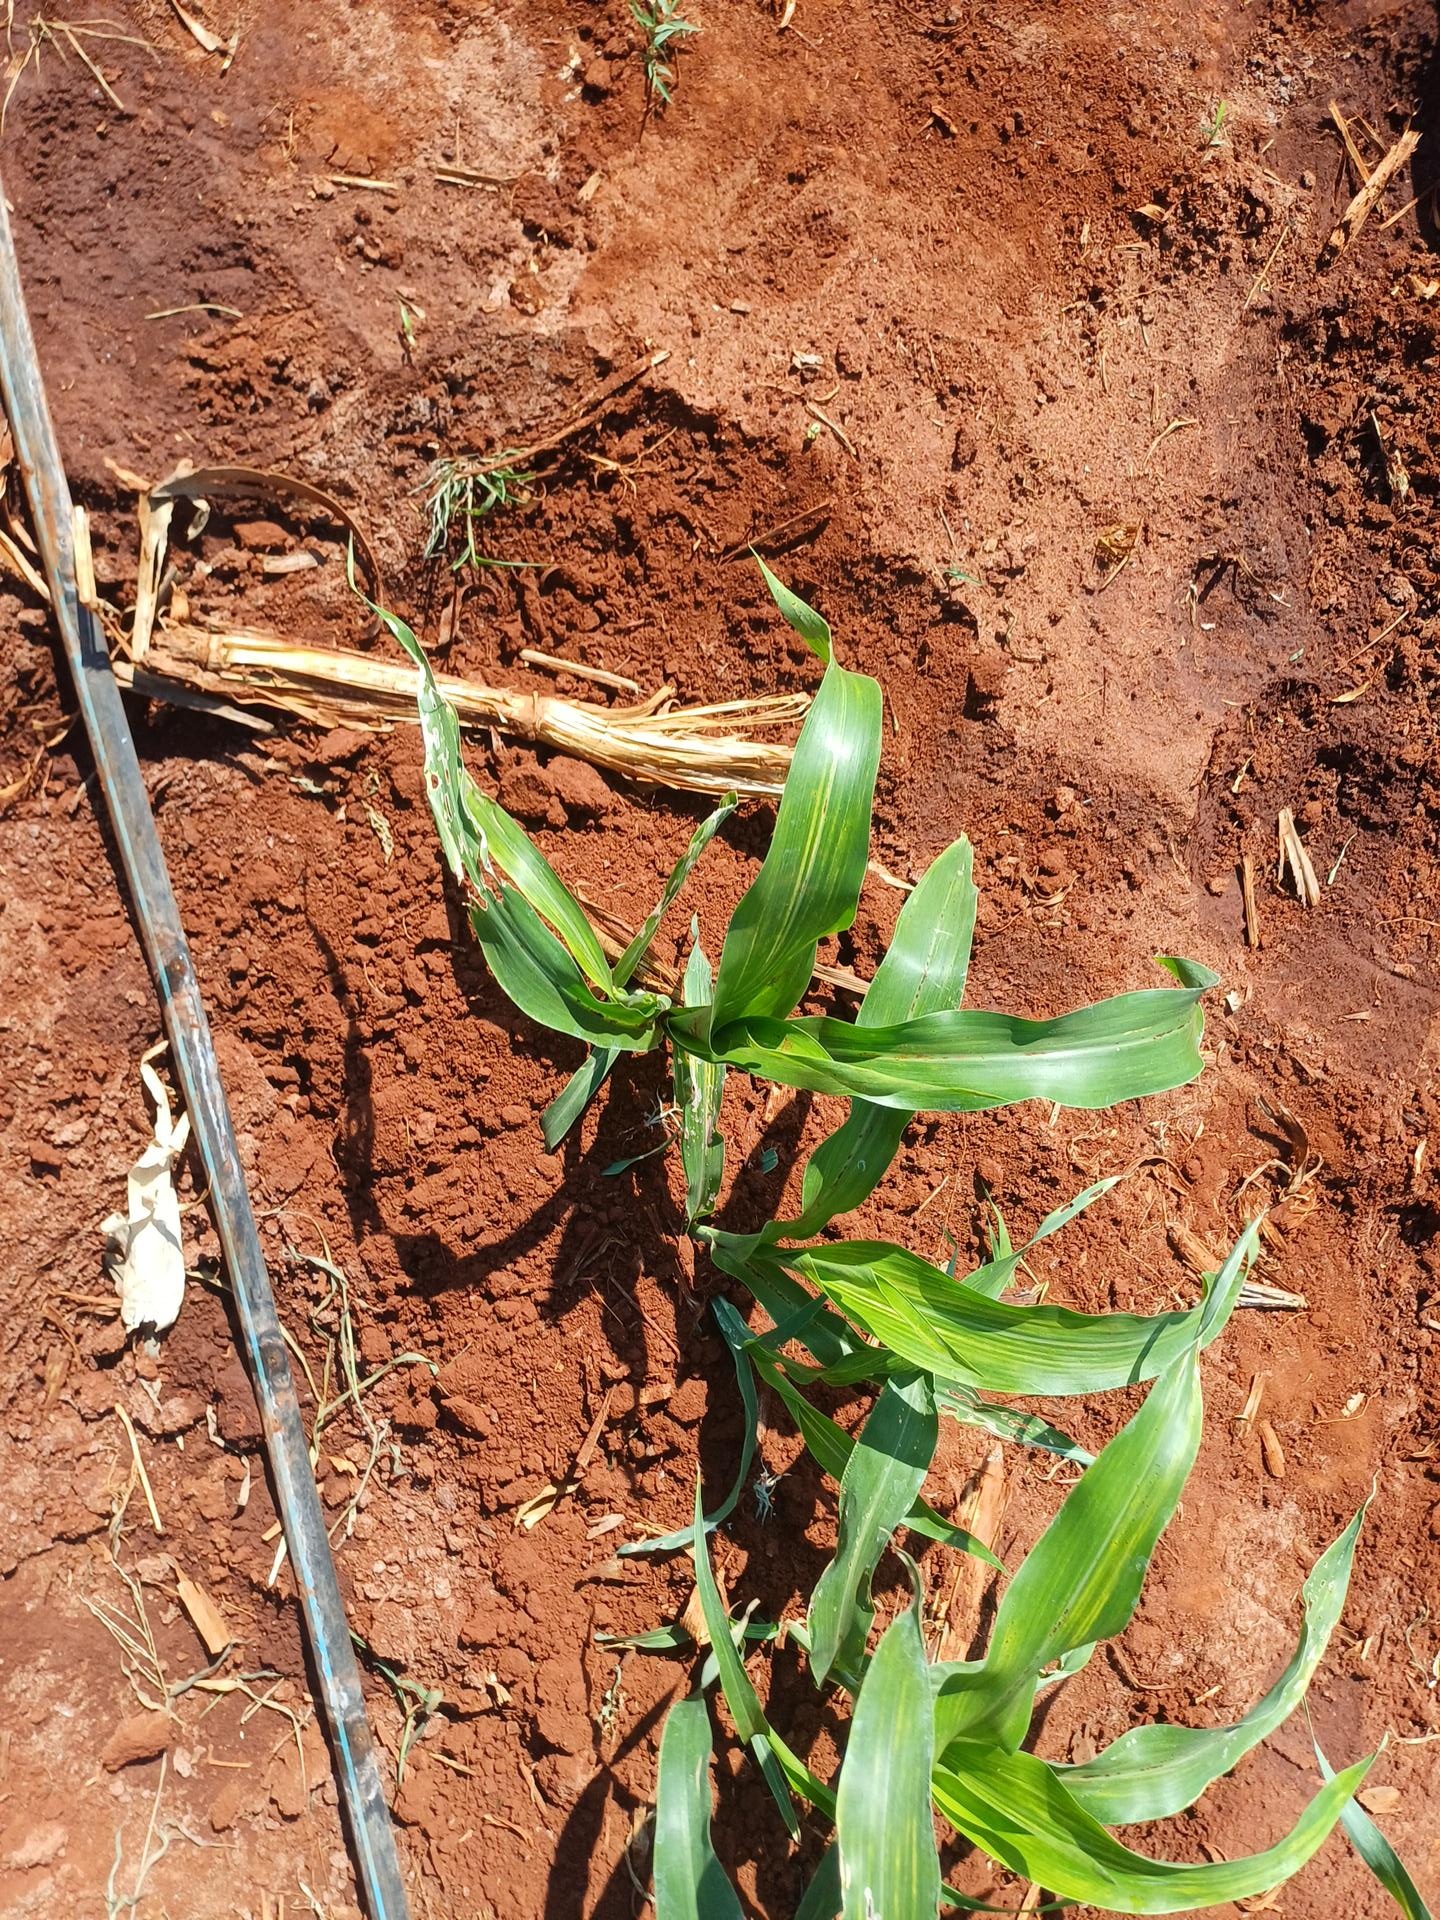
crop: sorghum
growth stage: vegetative
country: Kenya
